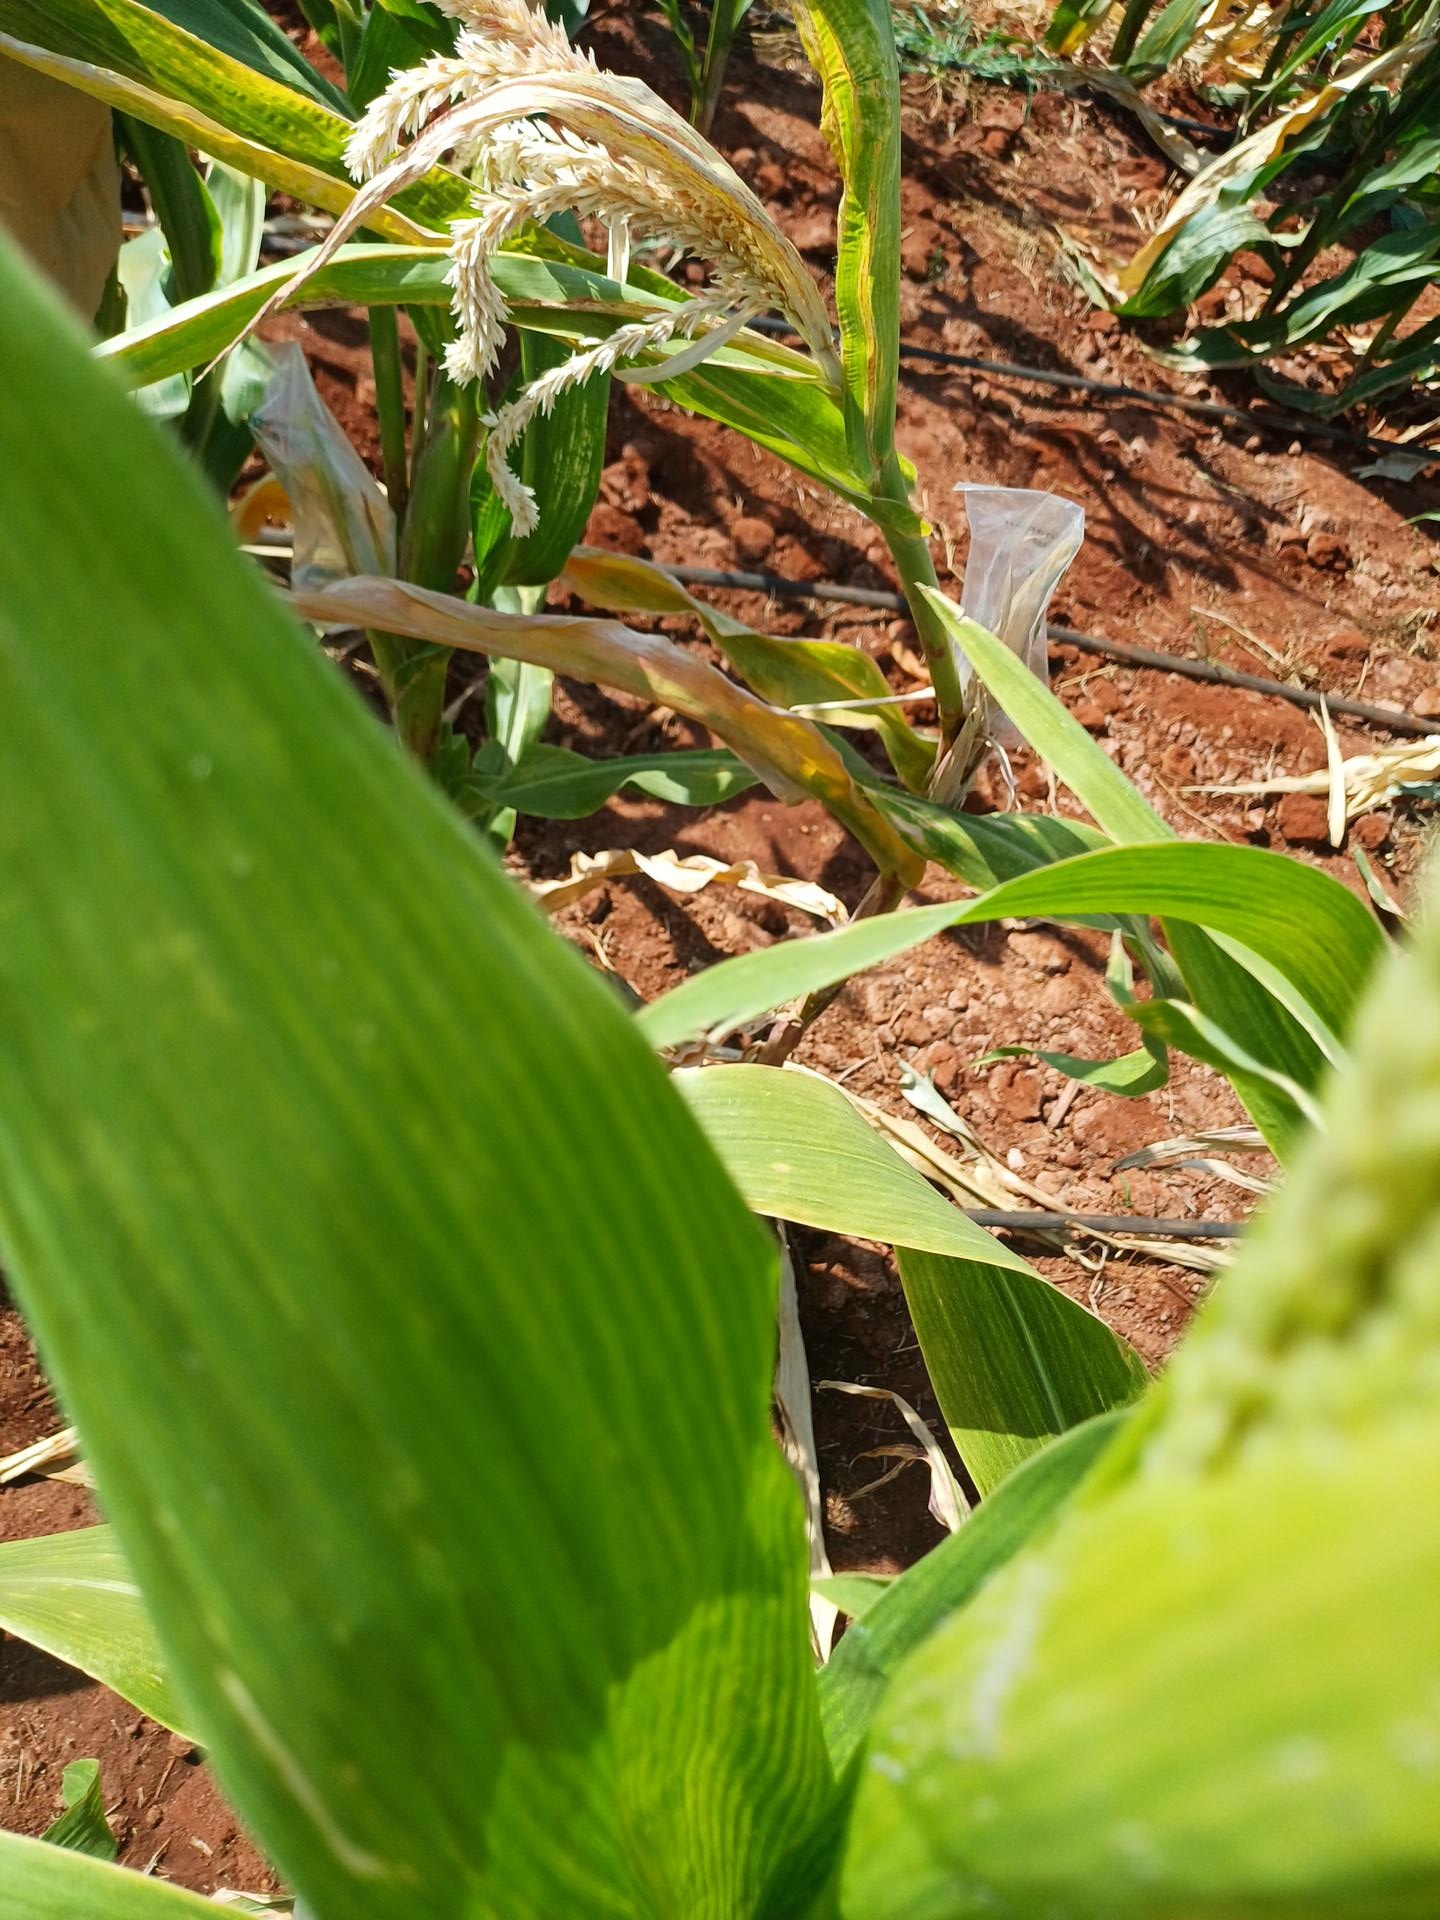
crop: maize
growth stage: flowering
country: Kenya
